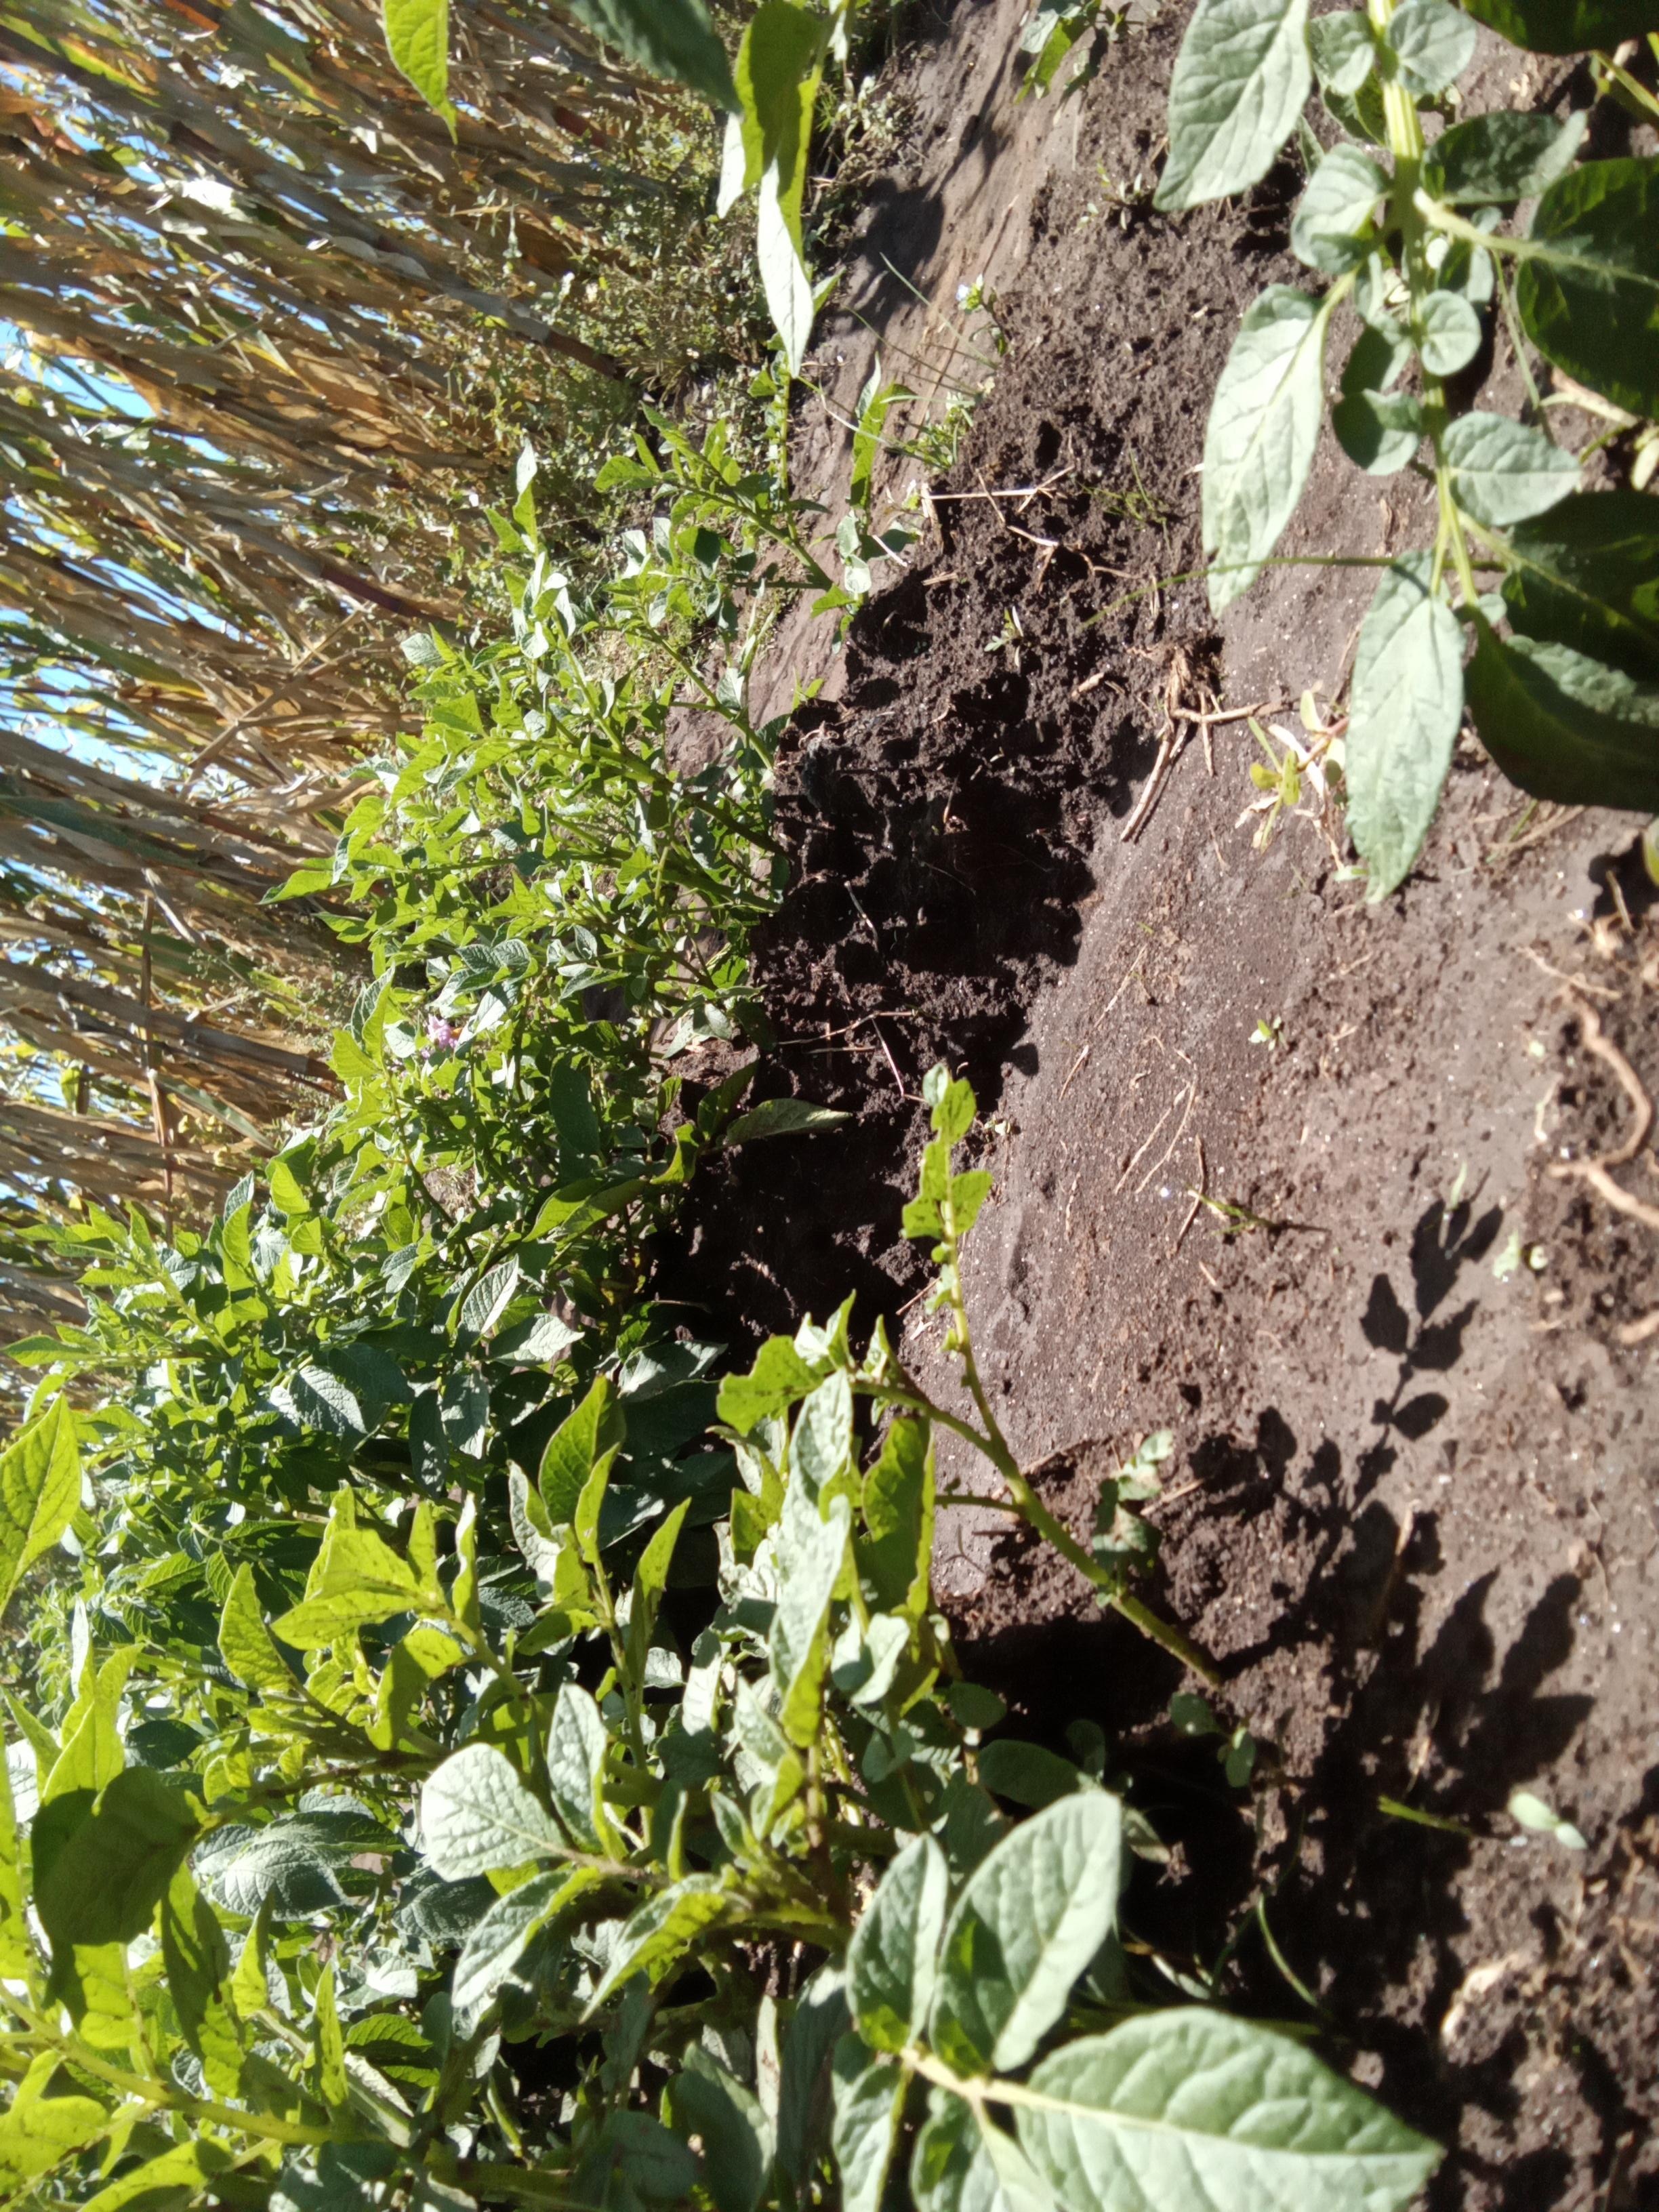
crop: potato
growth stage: flowering
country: Kenya
